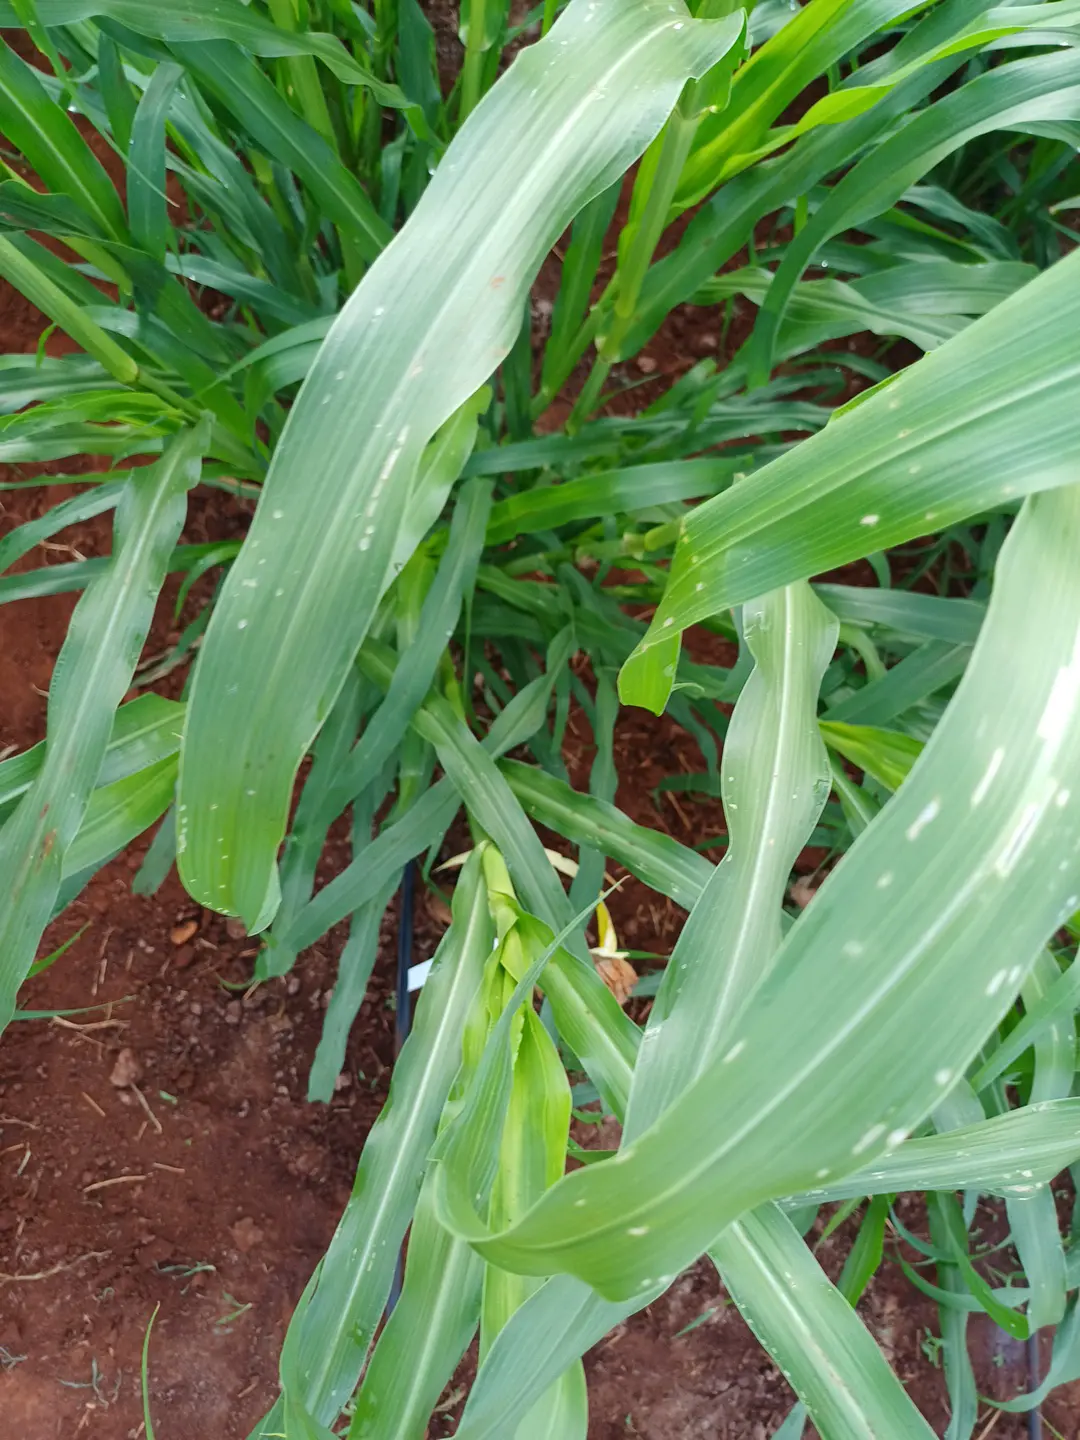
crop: pearl millet
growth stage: flowering
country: Kenya
